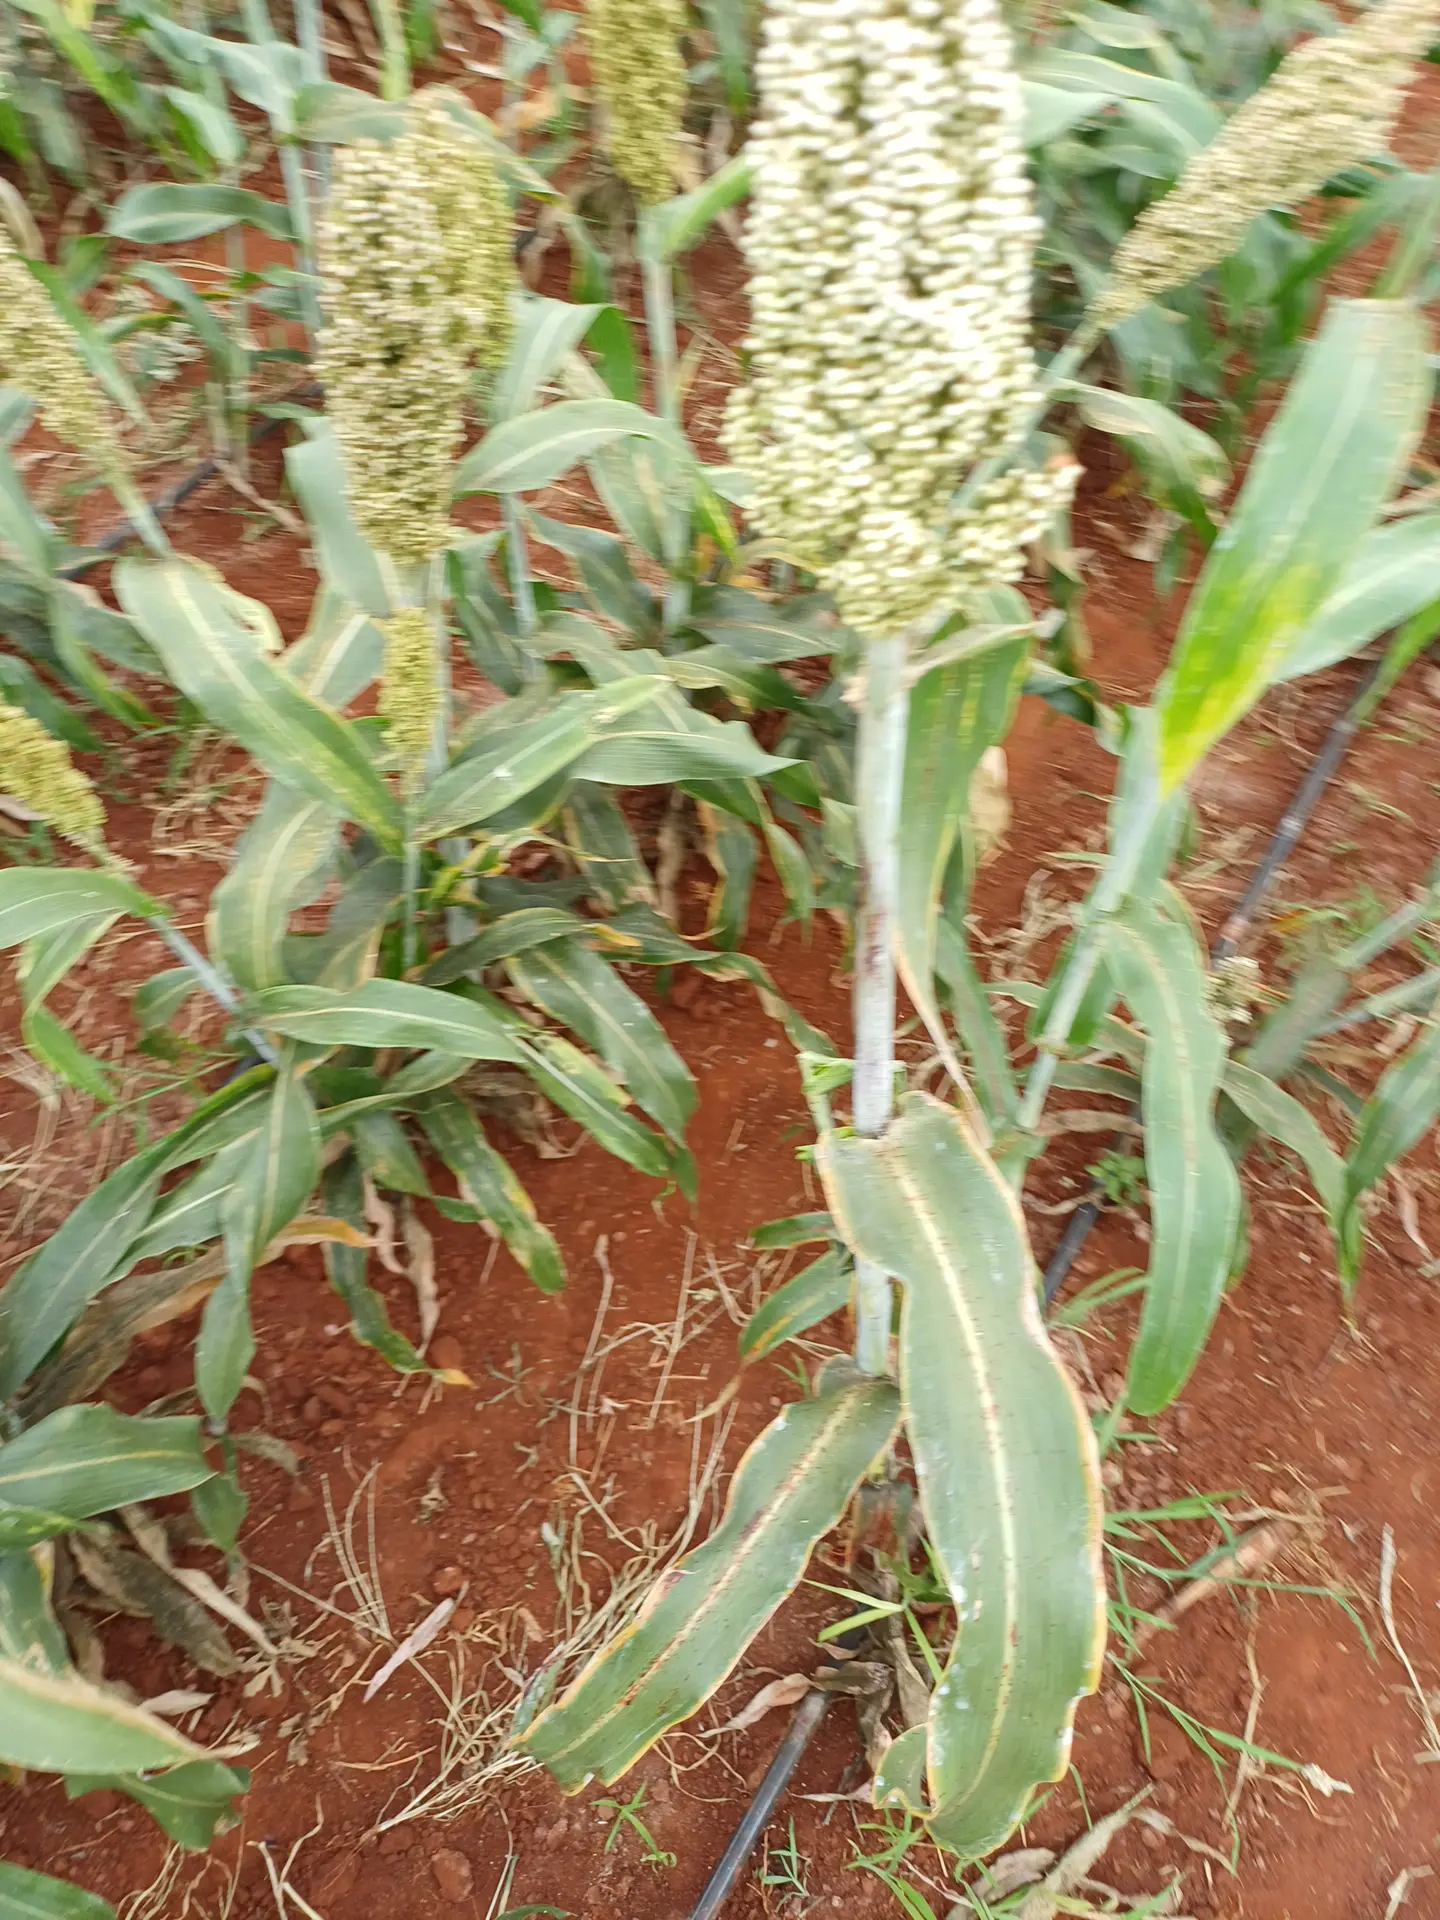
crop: sorghum
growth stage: filling grain
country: Kenya
